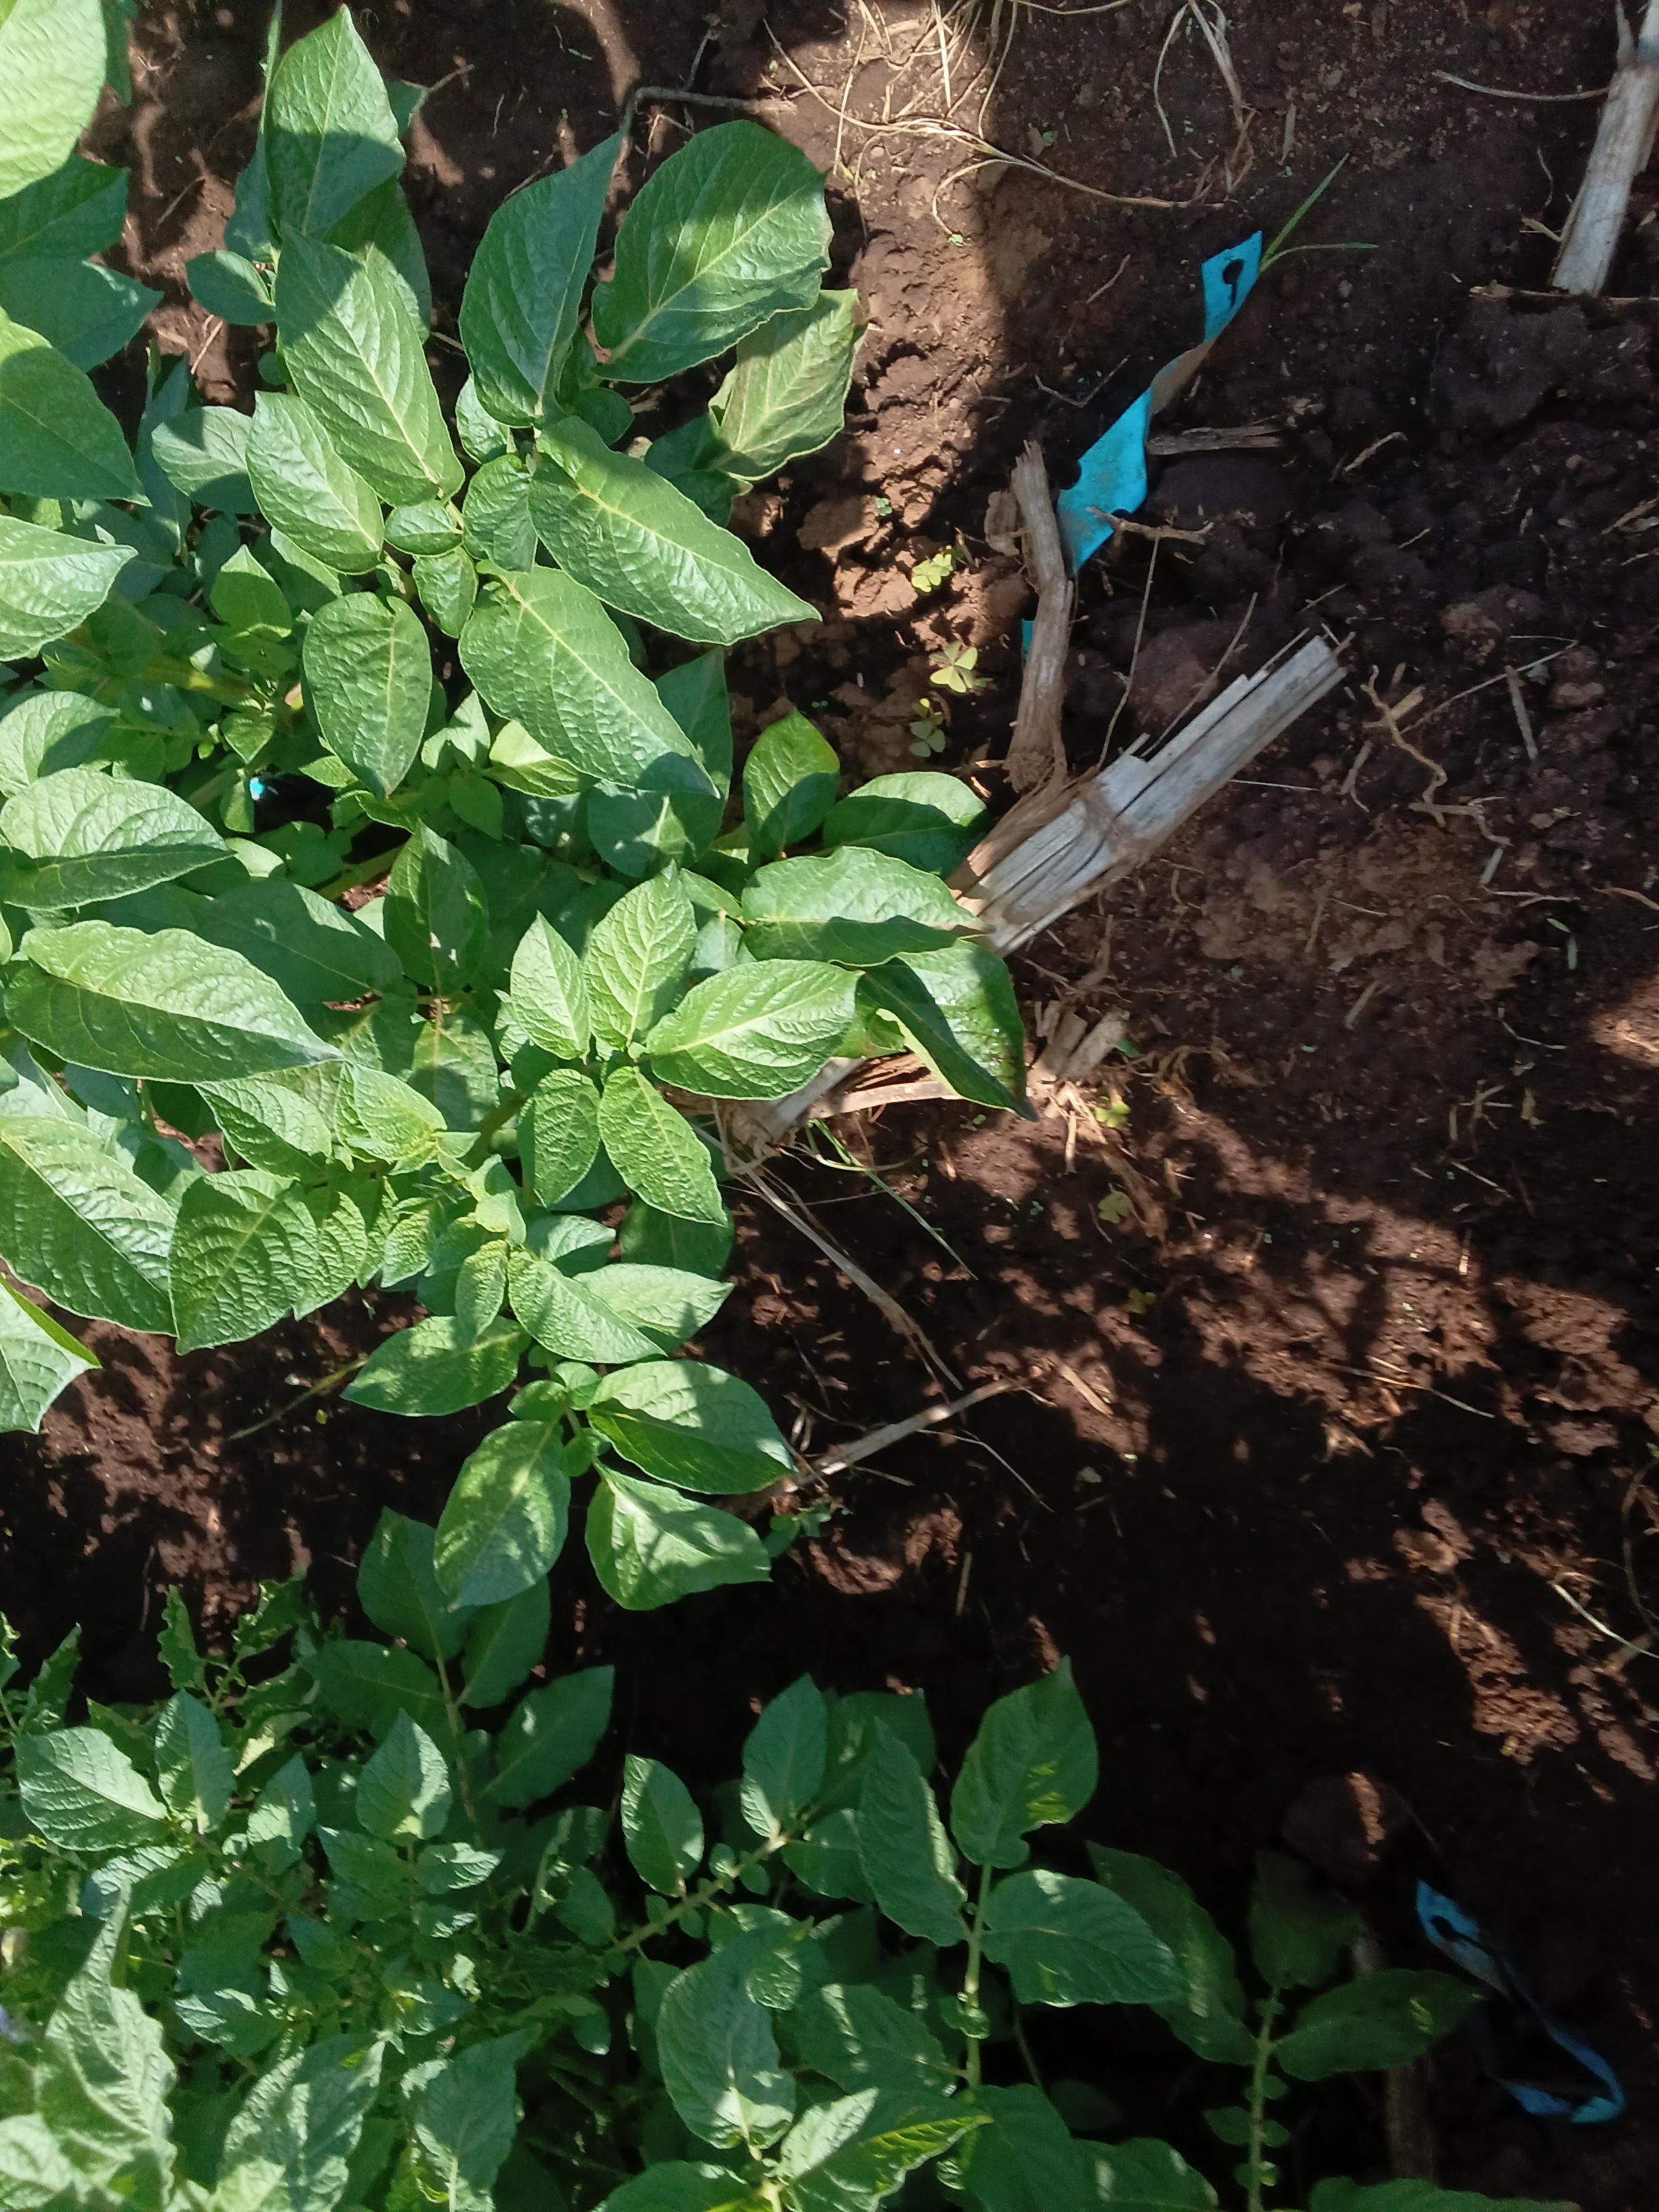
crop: potato
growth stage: vegetative
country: Kenya
